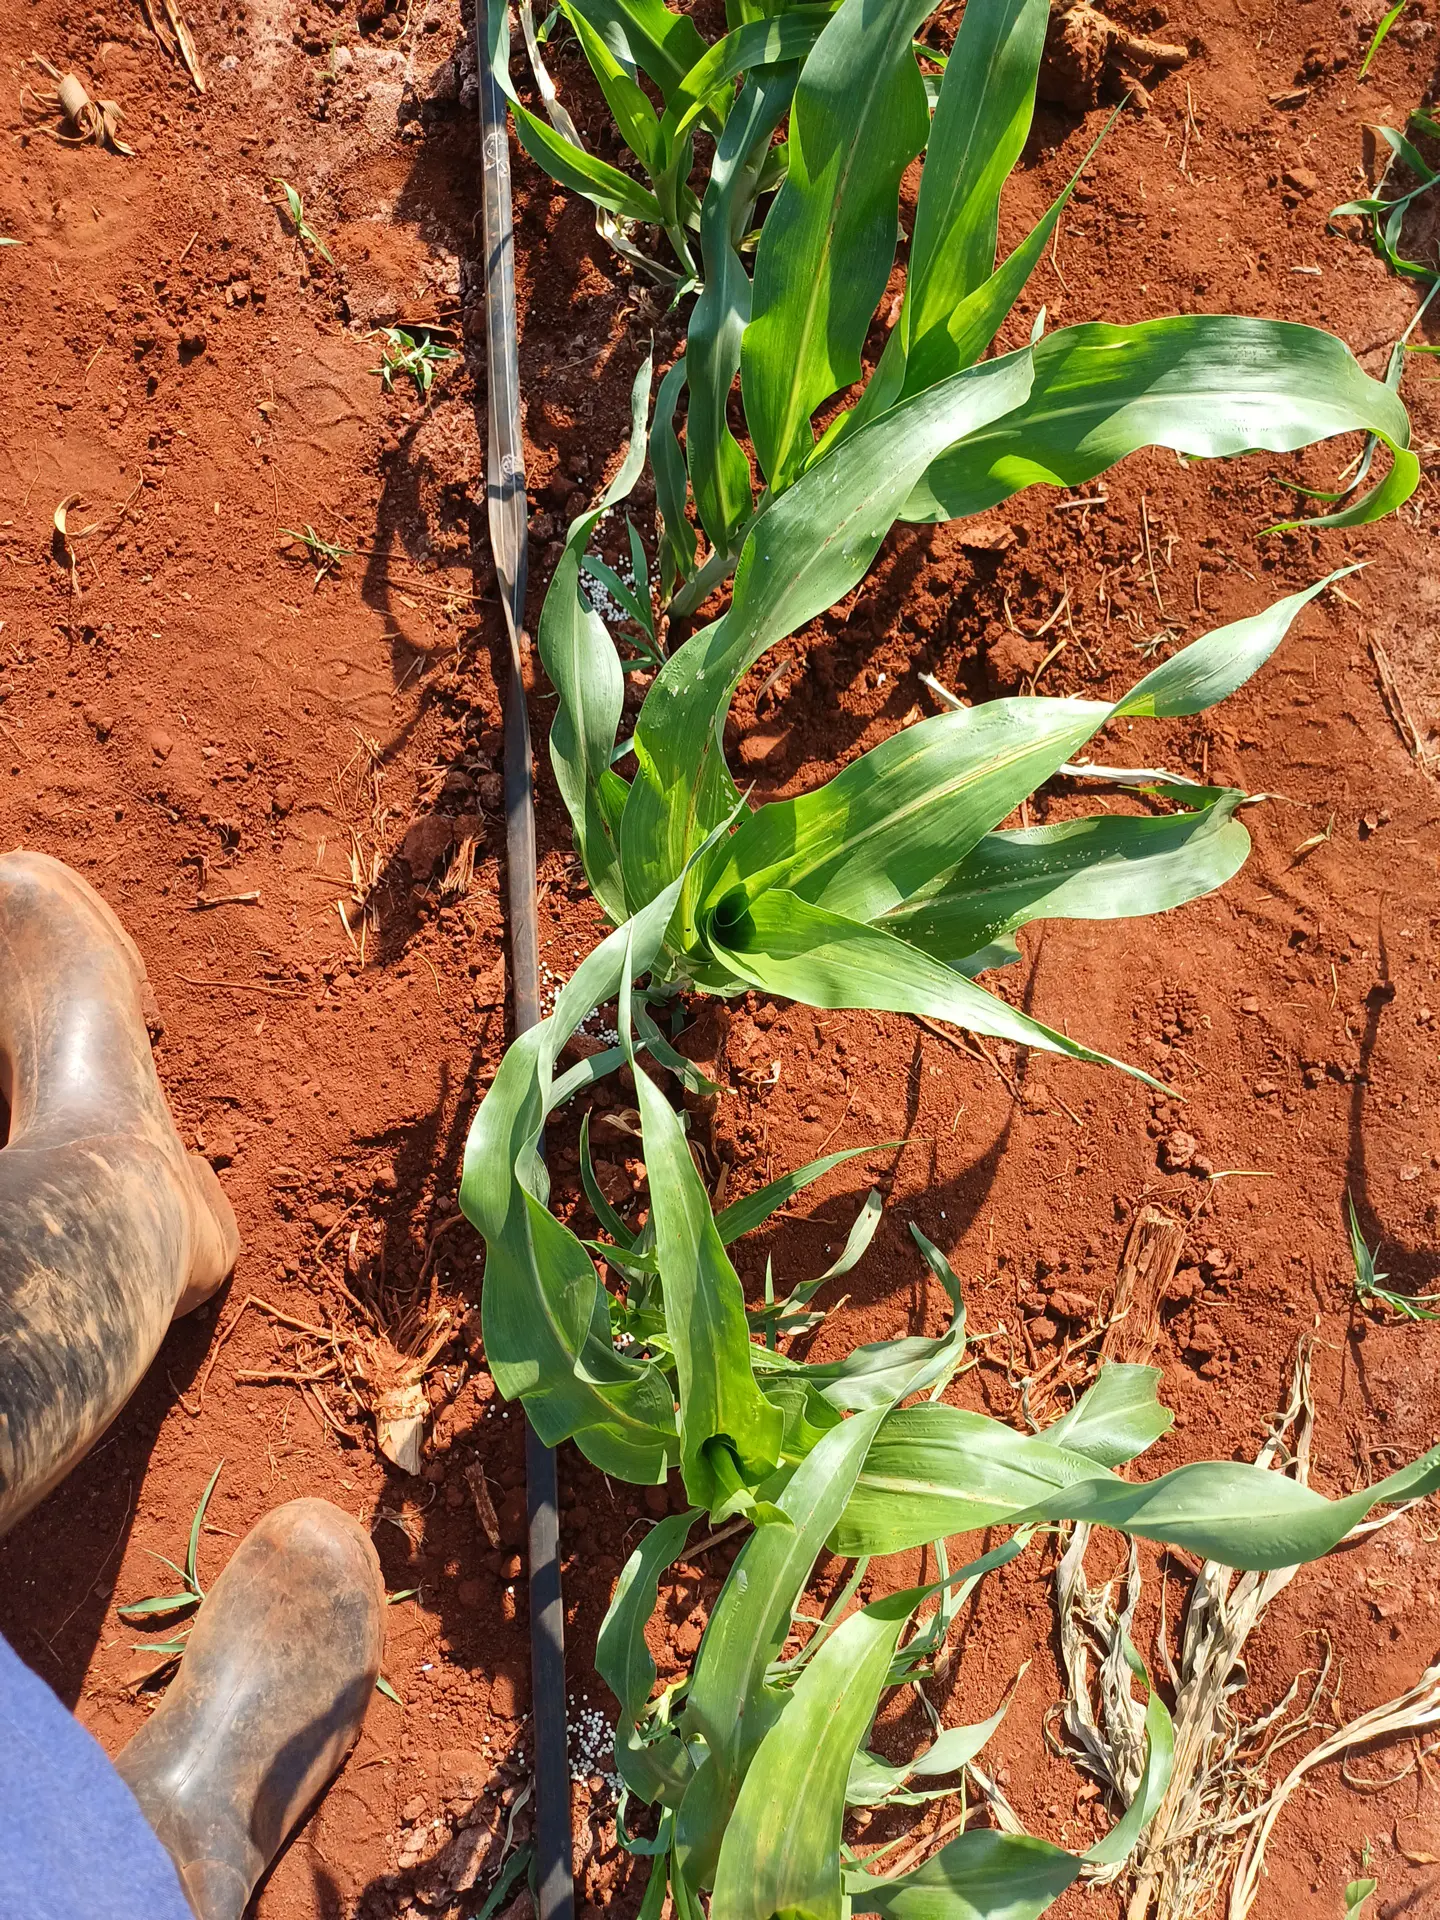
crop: sorghum
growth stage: vegetative
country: Kenya
